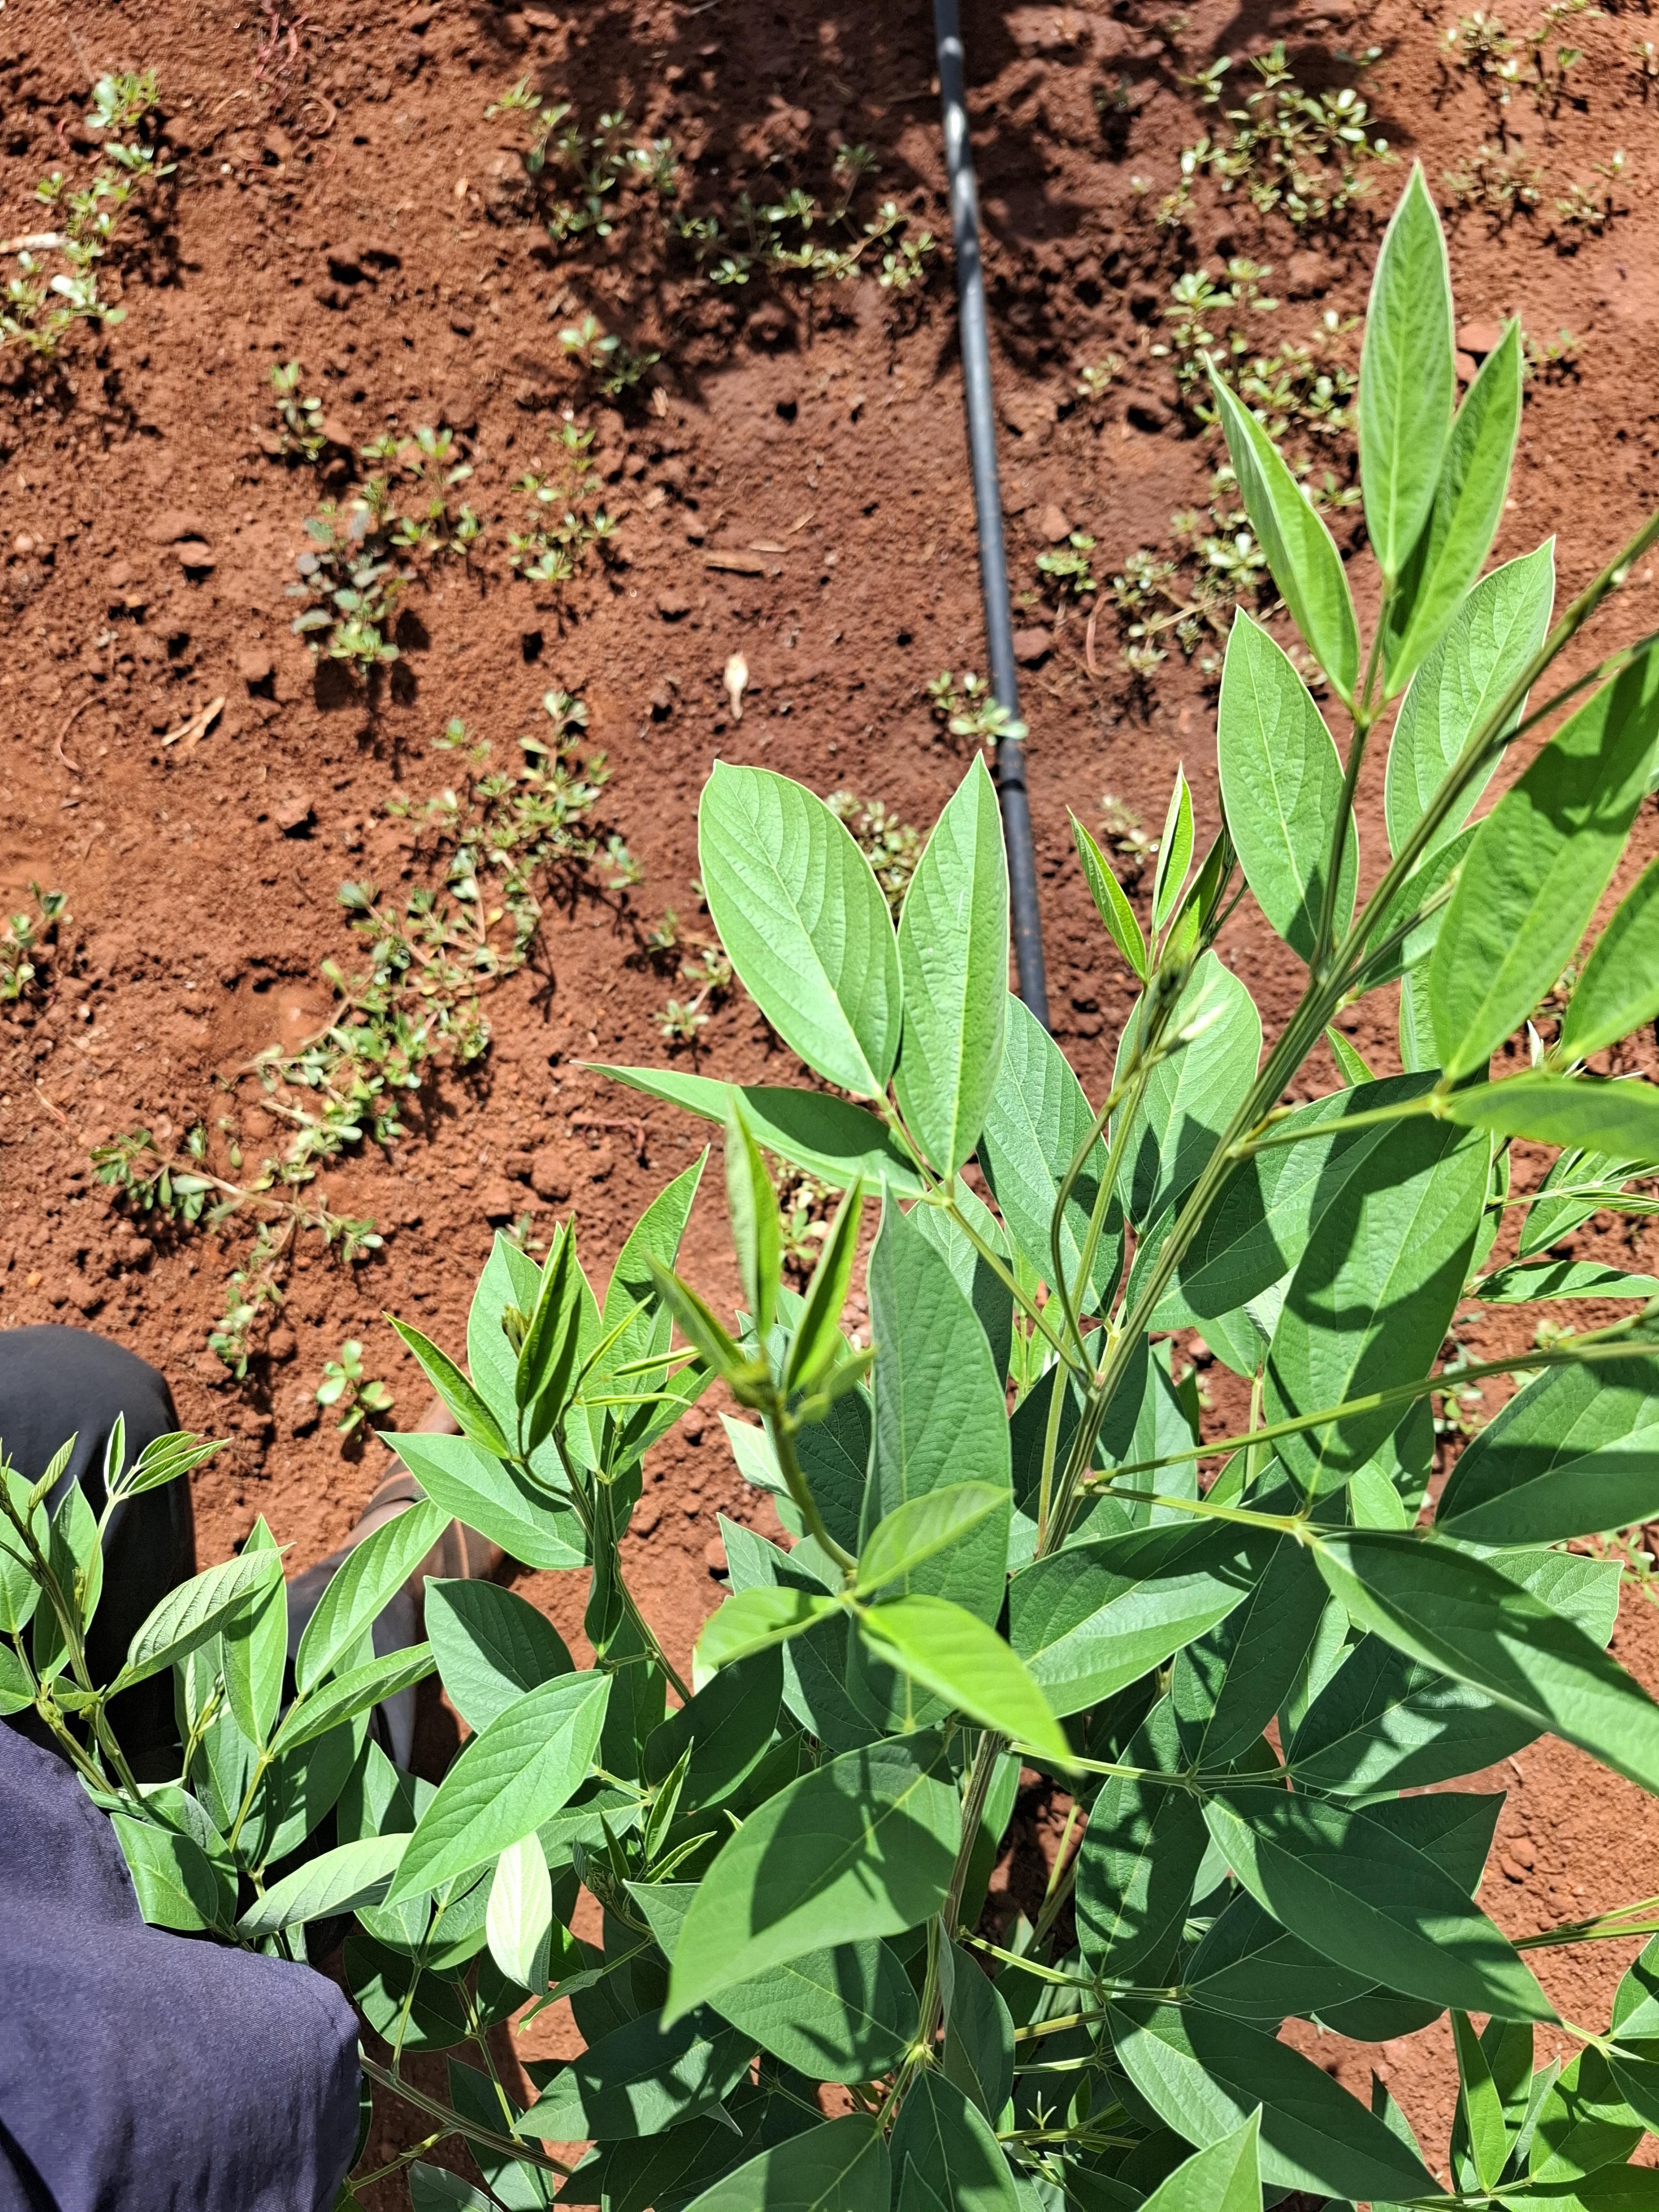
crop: pigeonpea
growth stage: flowering
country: Kenya
